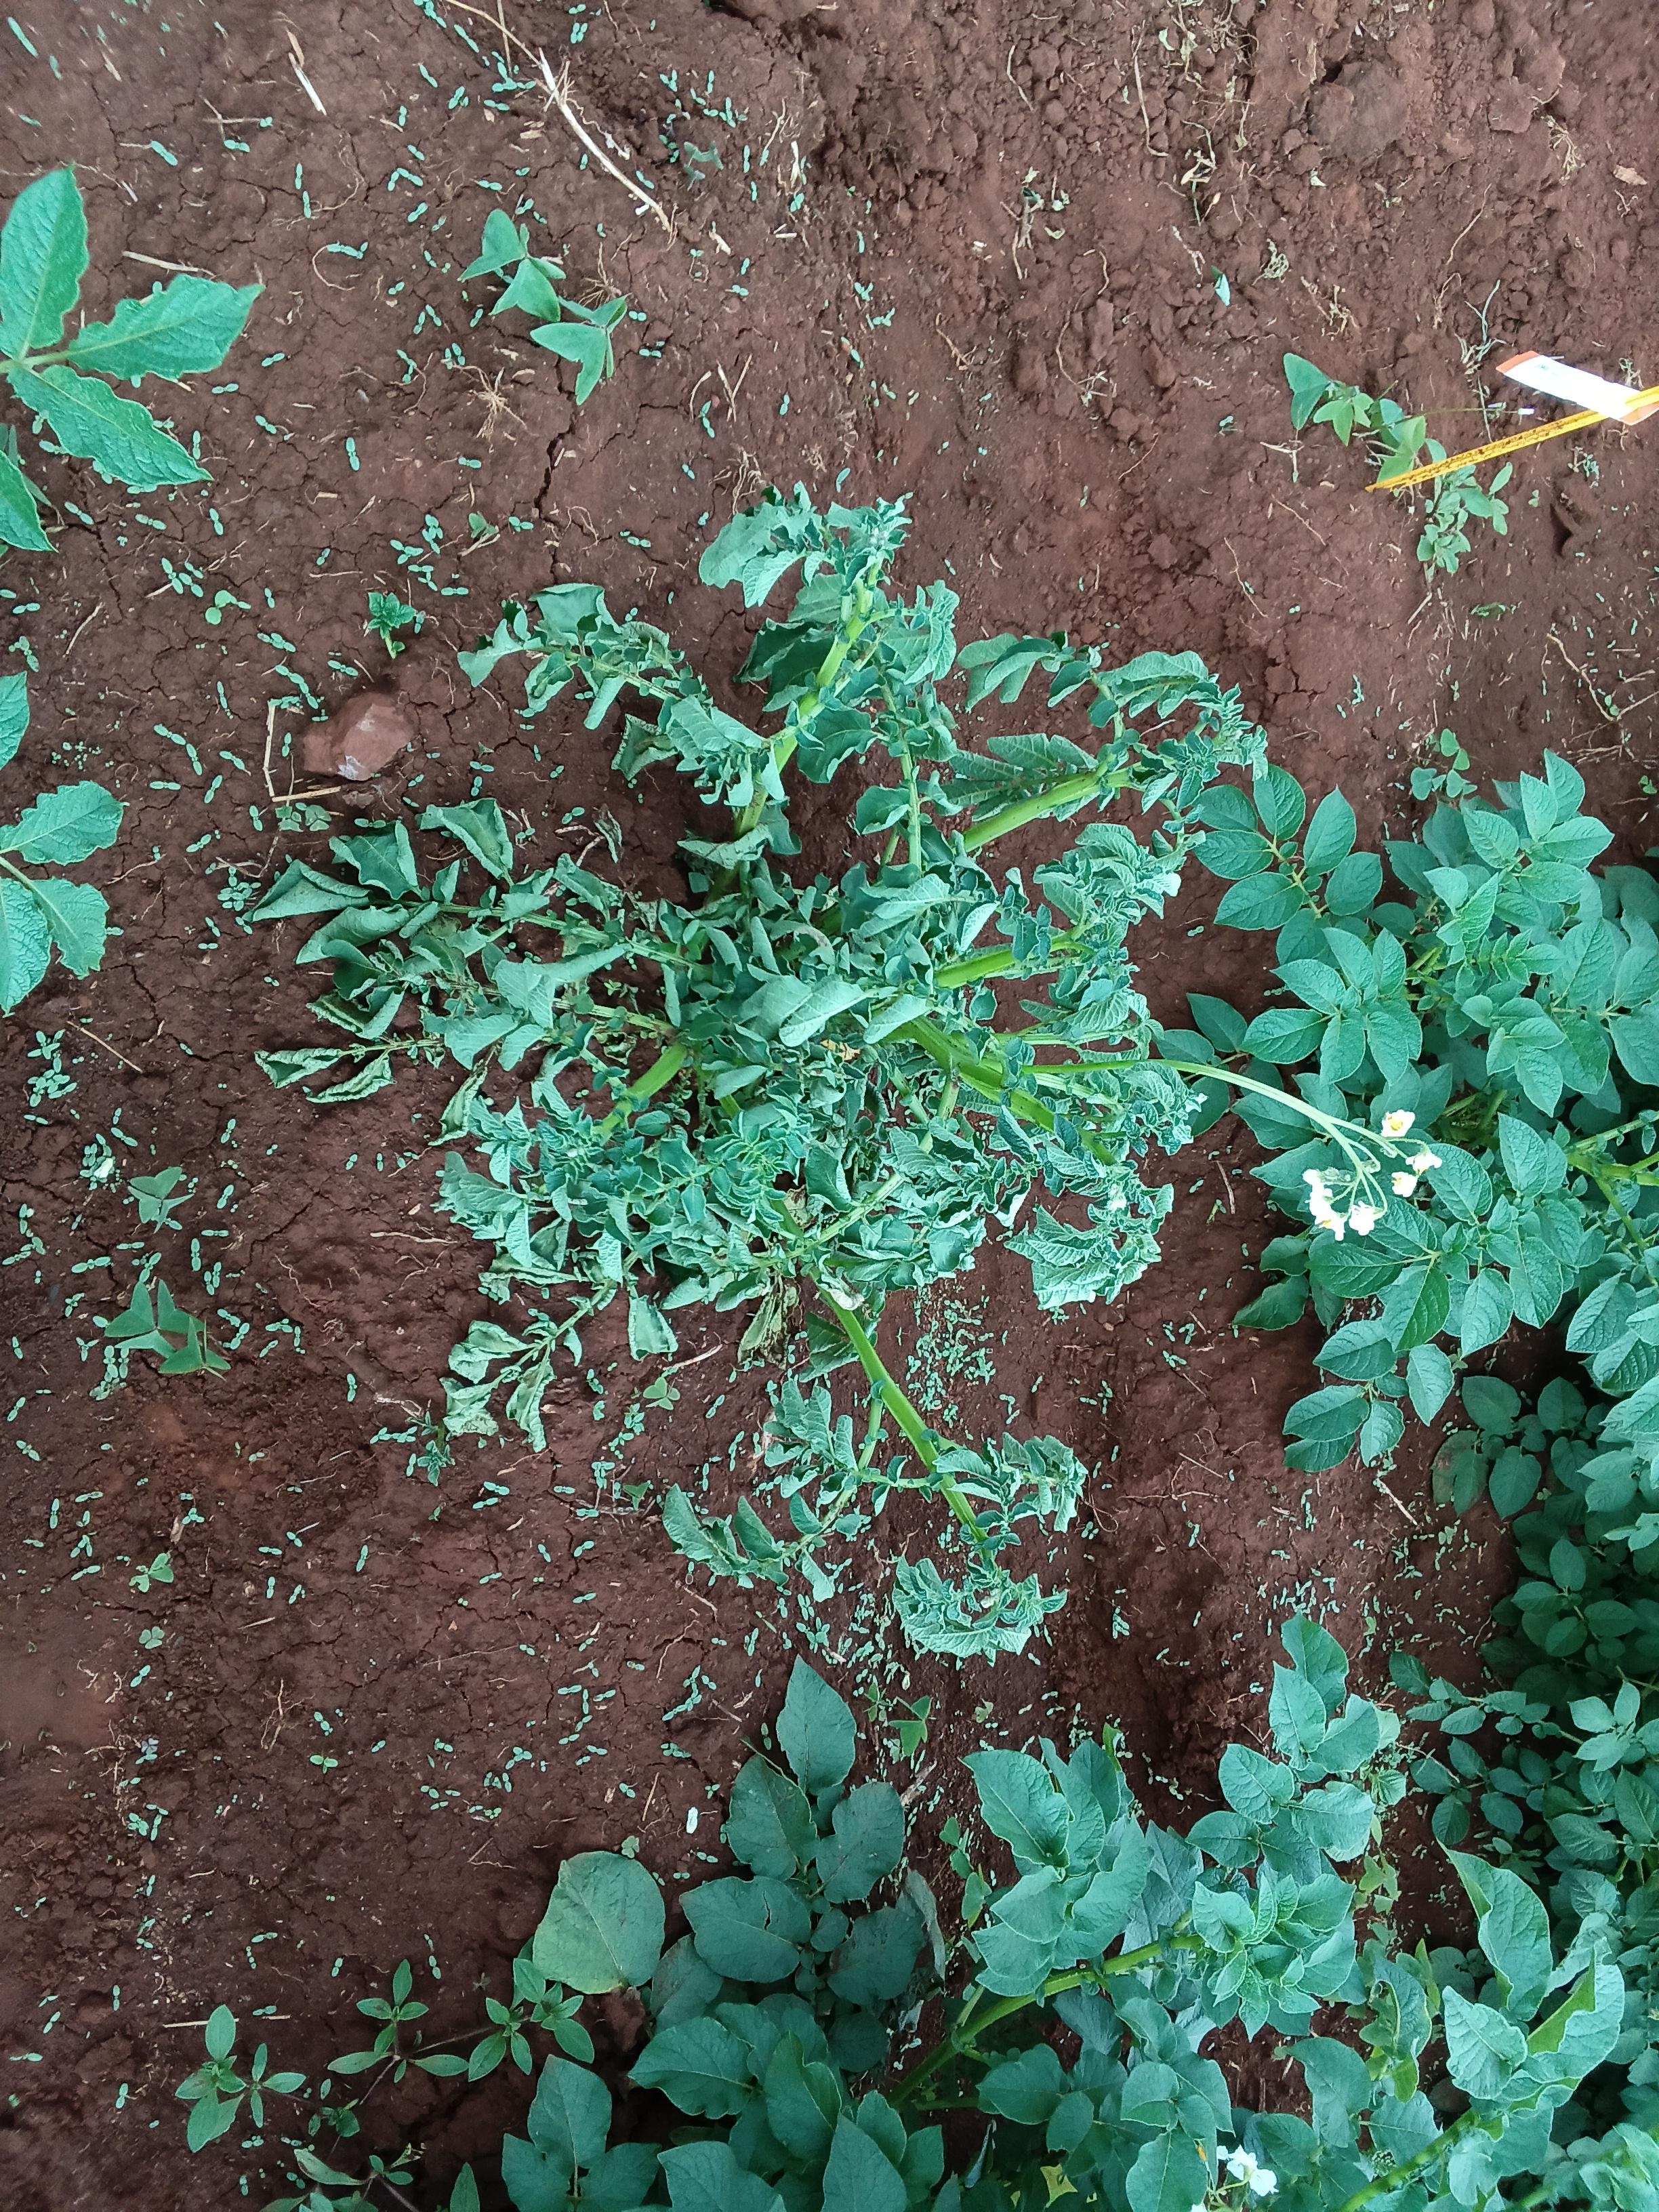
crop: potato
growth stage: flowering
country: Kenya
